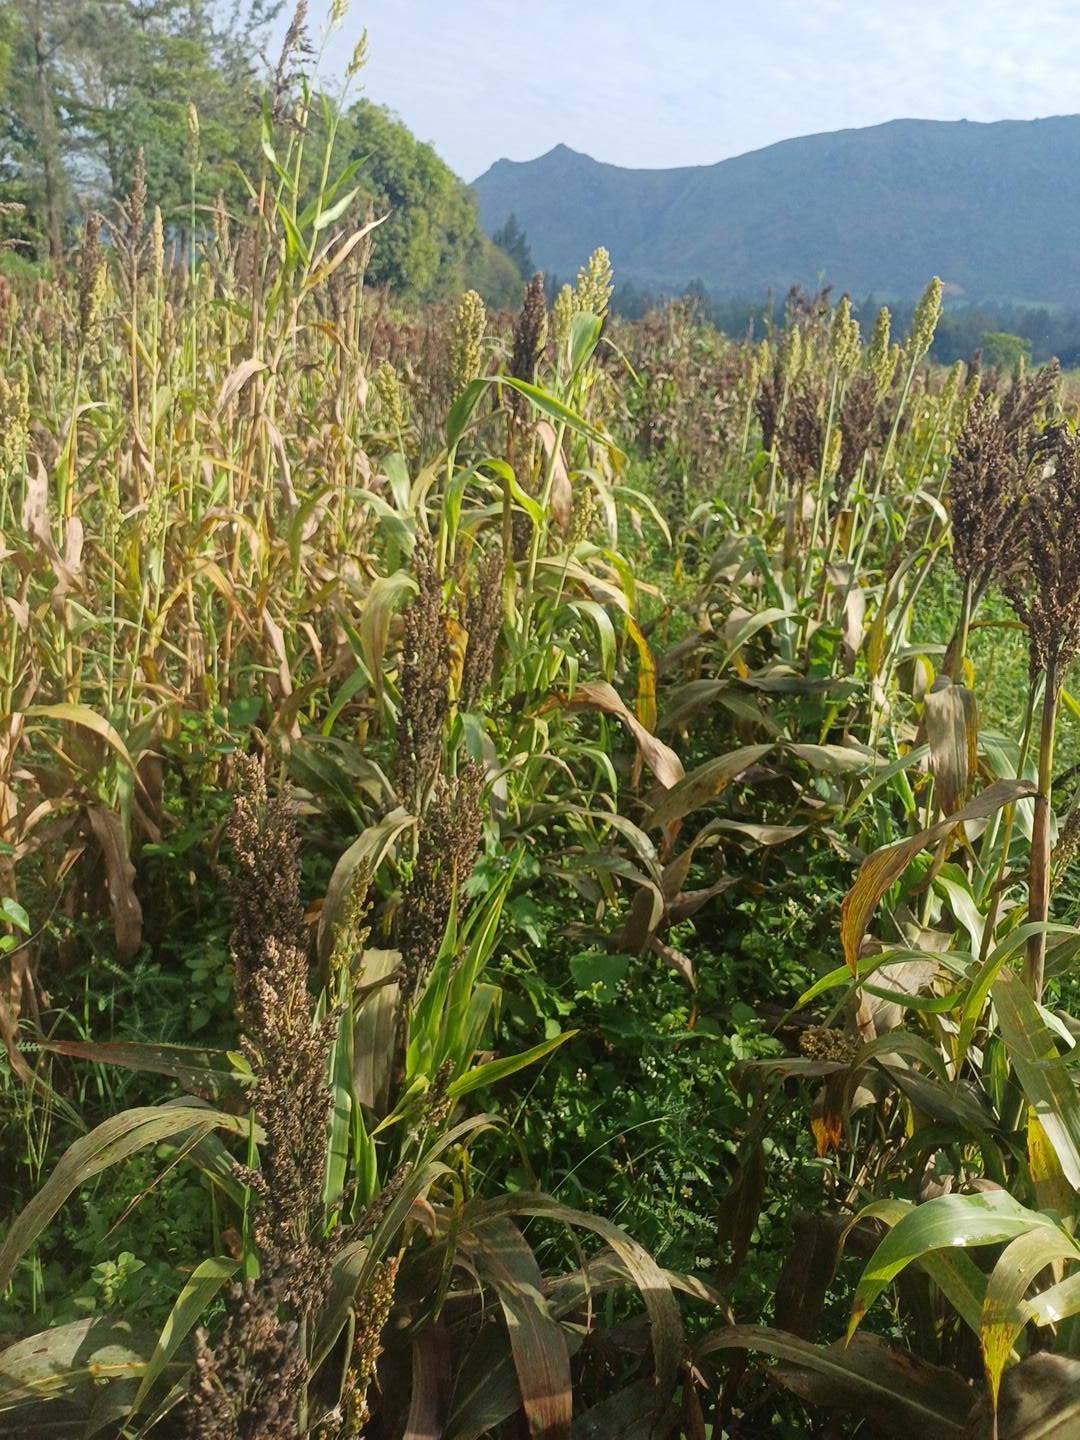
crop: sorghum
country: Kenya
